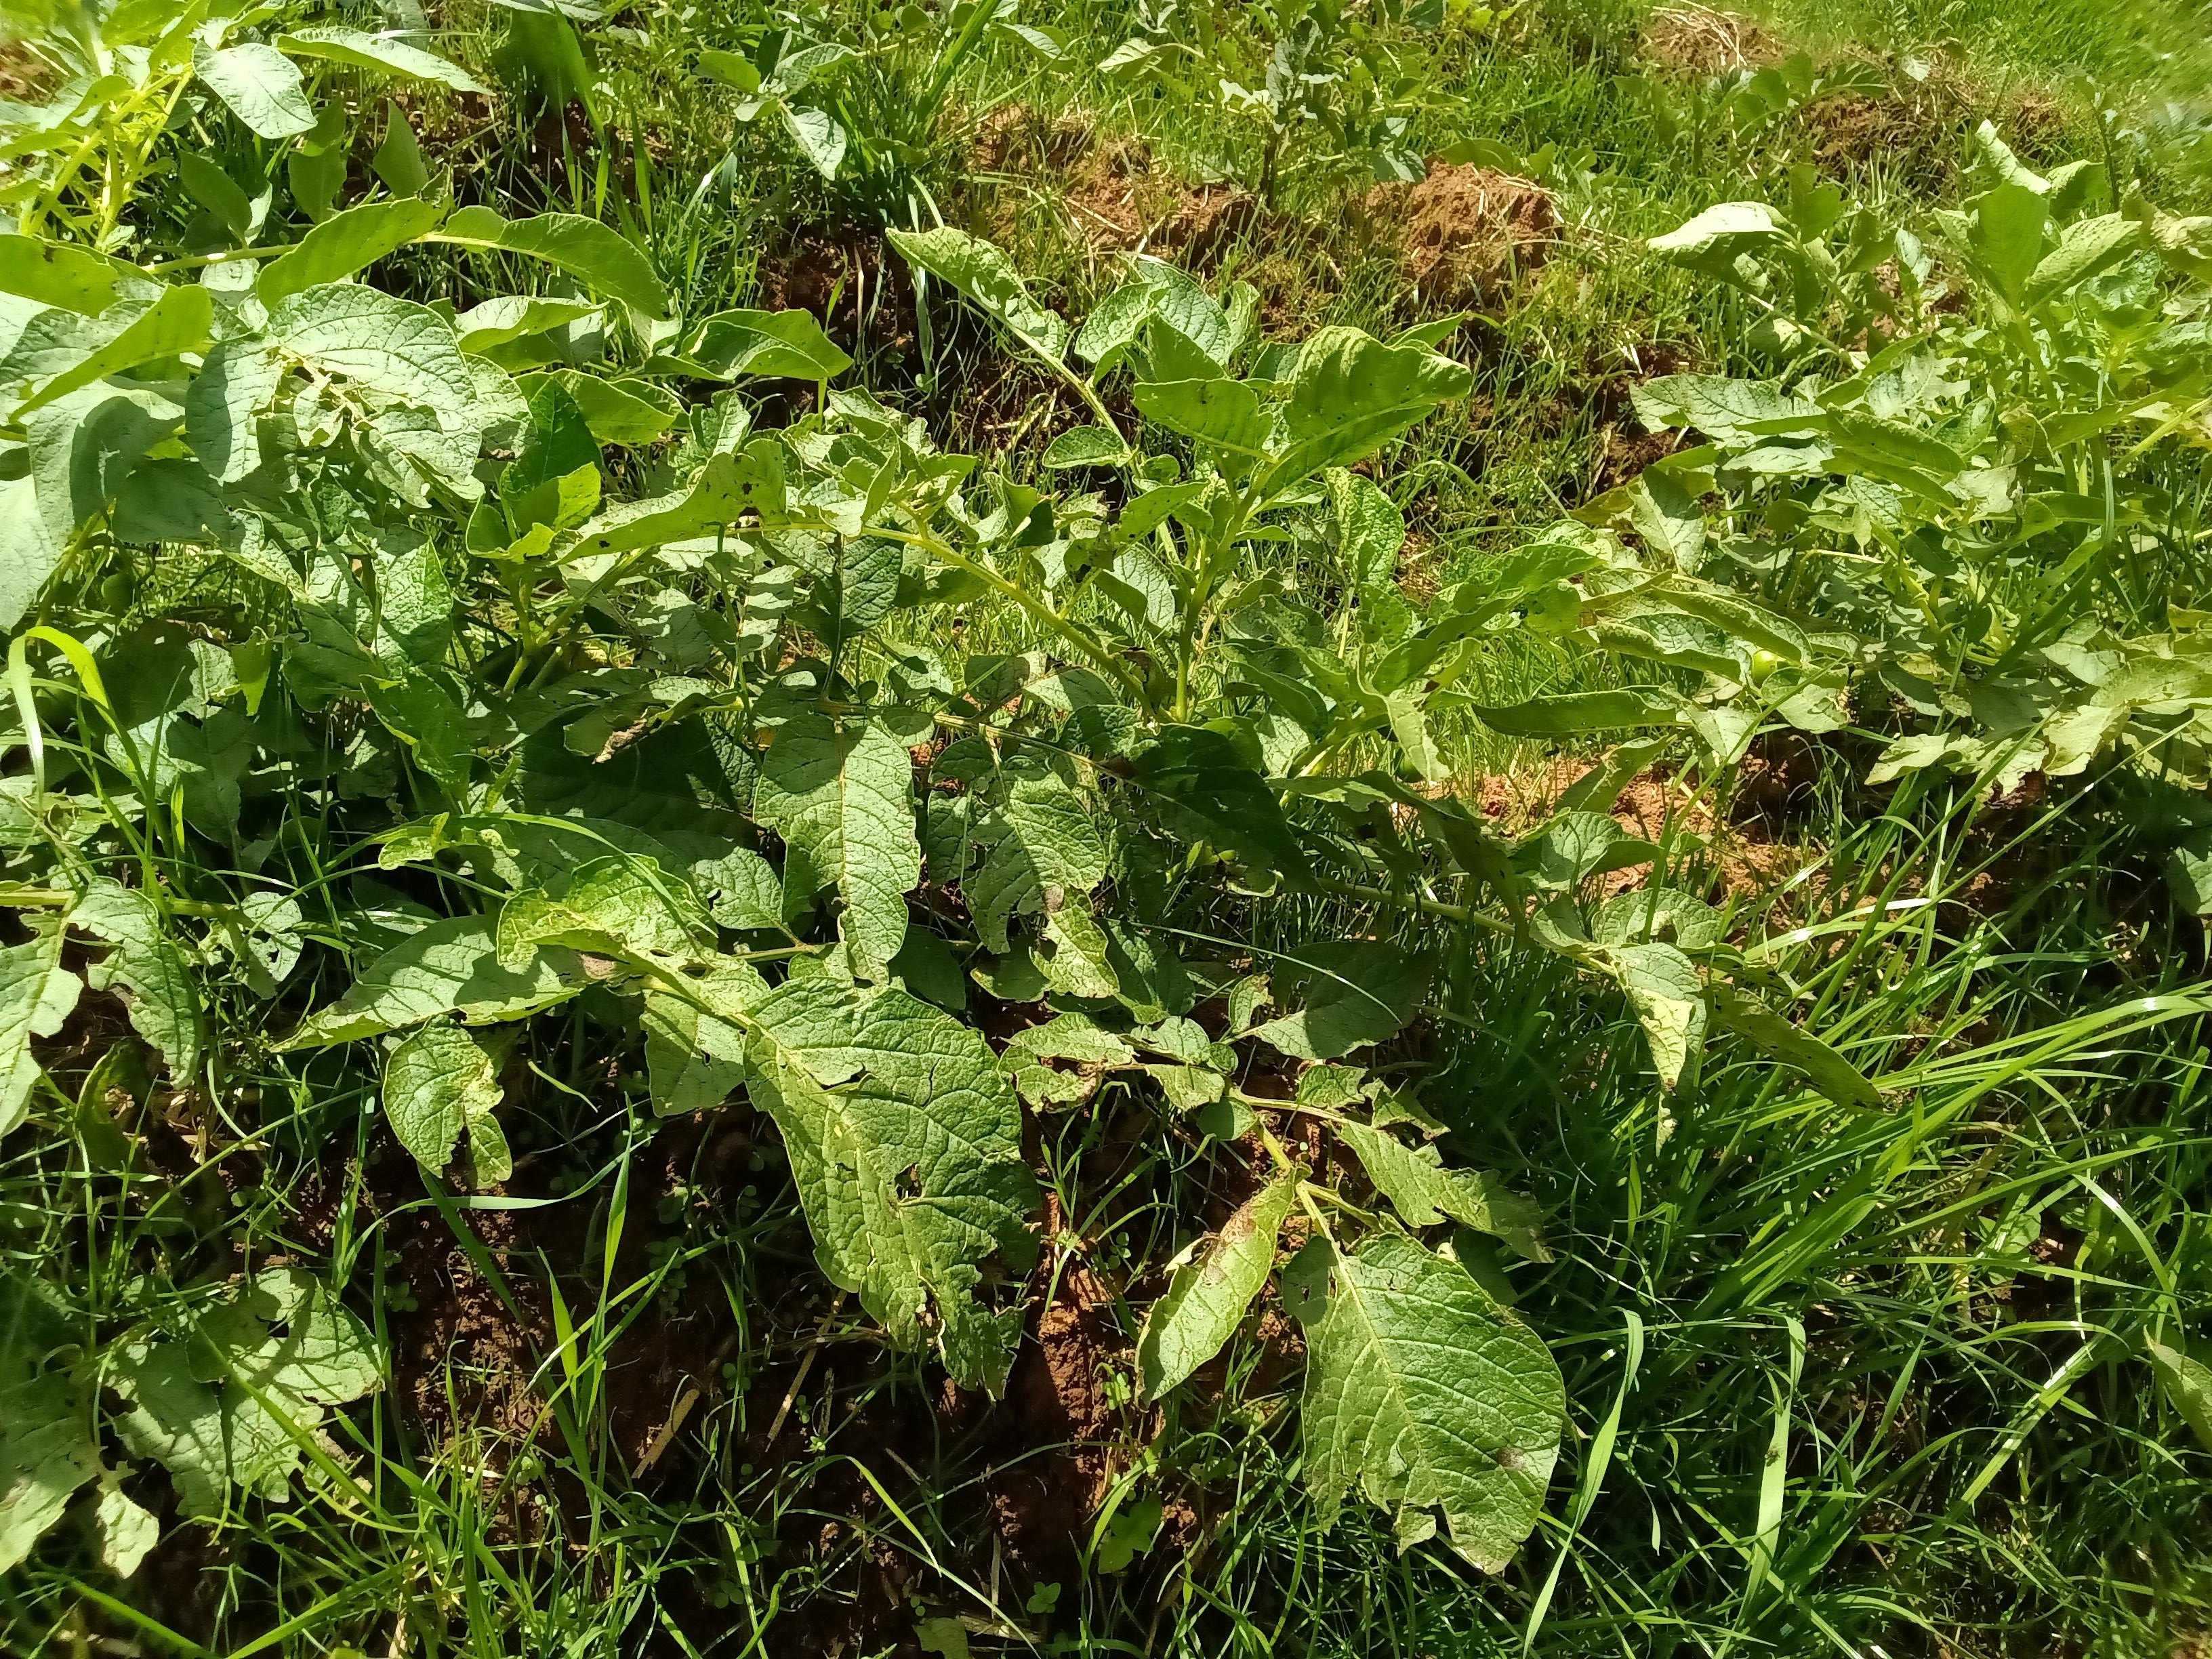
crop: potato
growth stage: harvest maturity
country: Kenya
